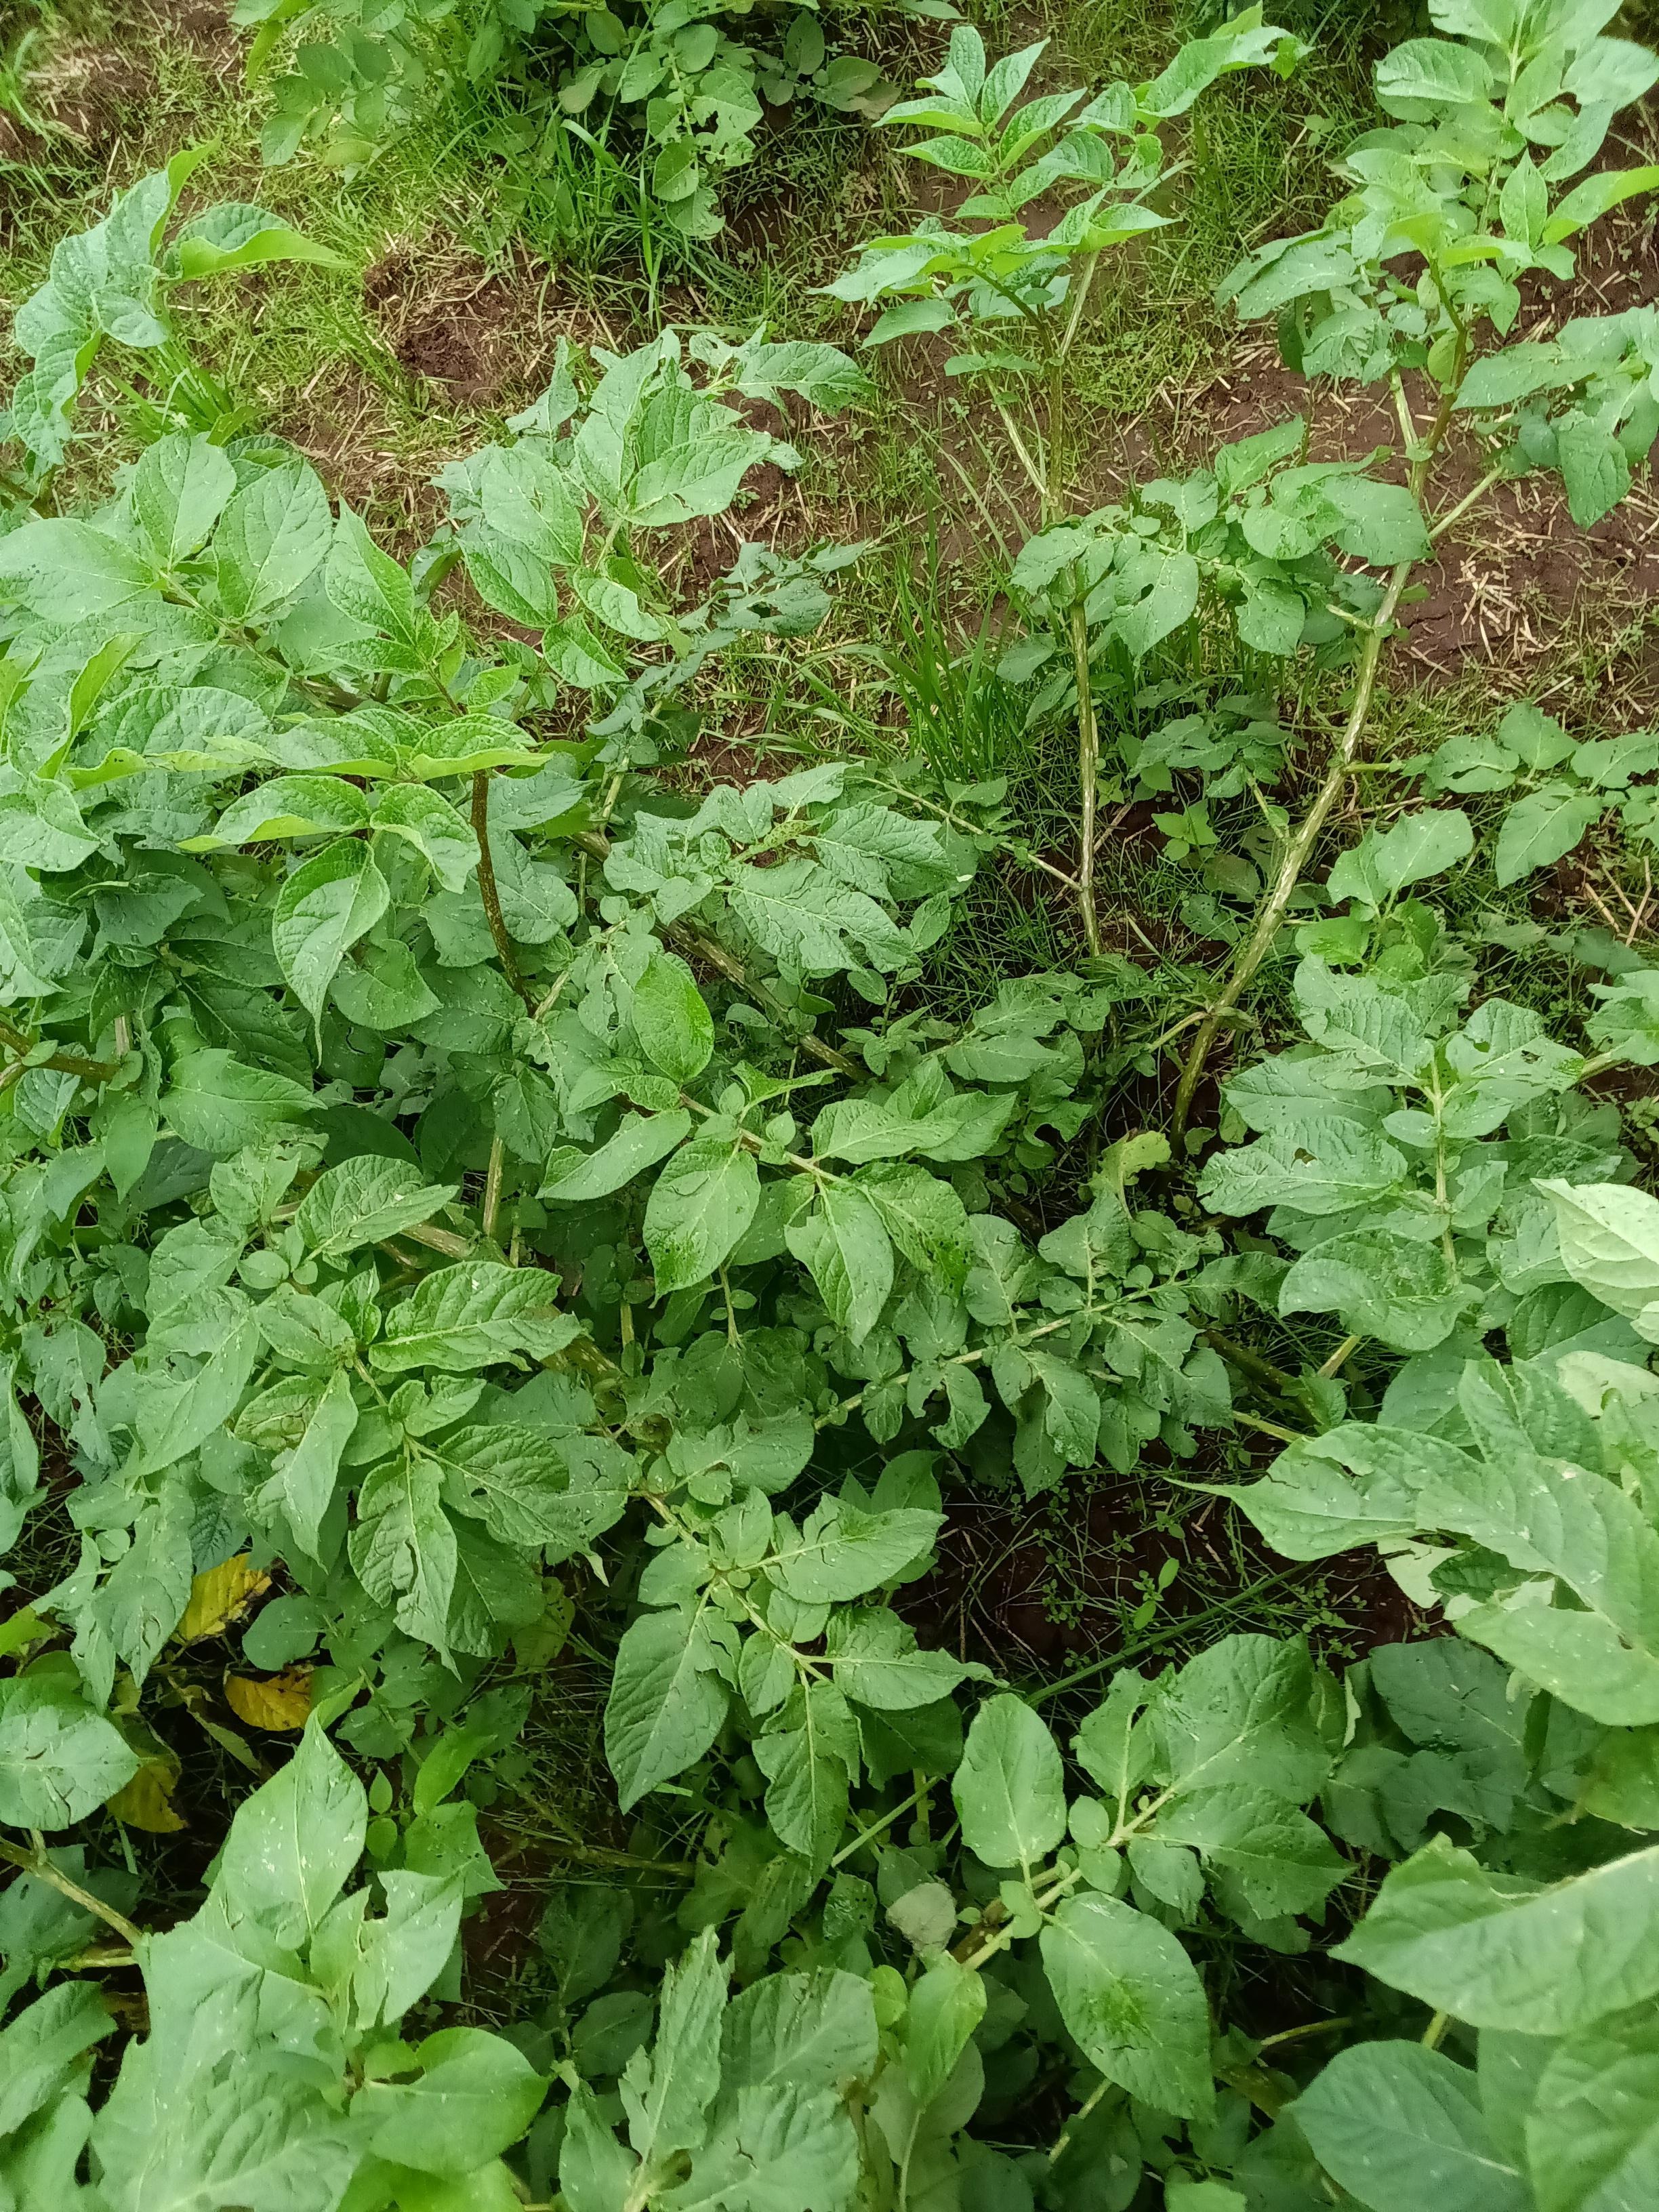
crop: potato
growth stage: vegetative
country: Kenya
